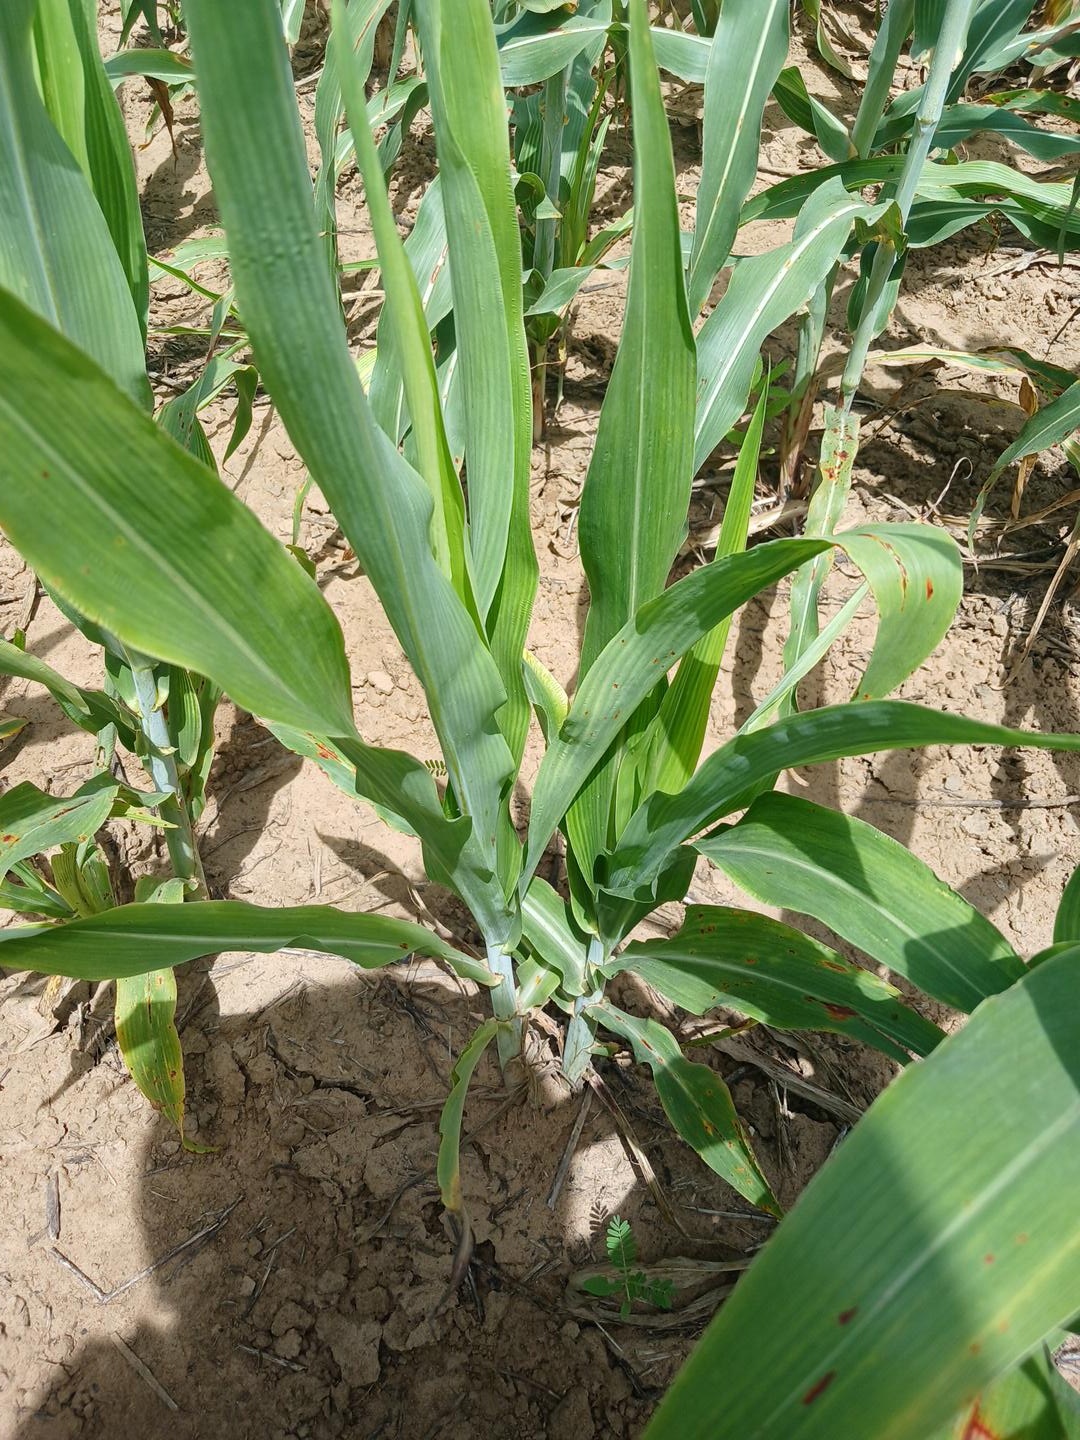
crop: sorghum
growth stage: vegetative
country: Senegal
